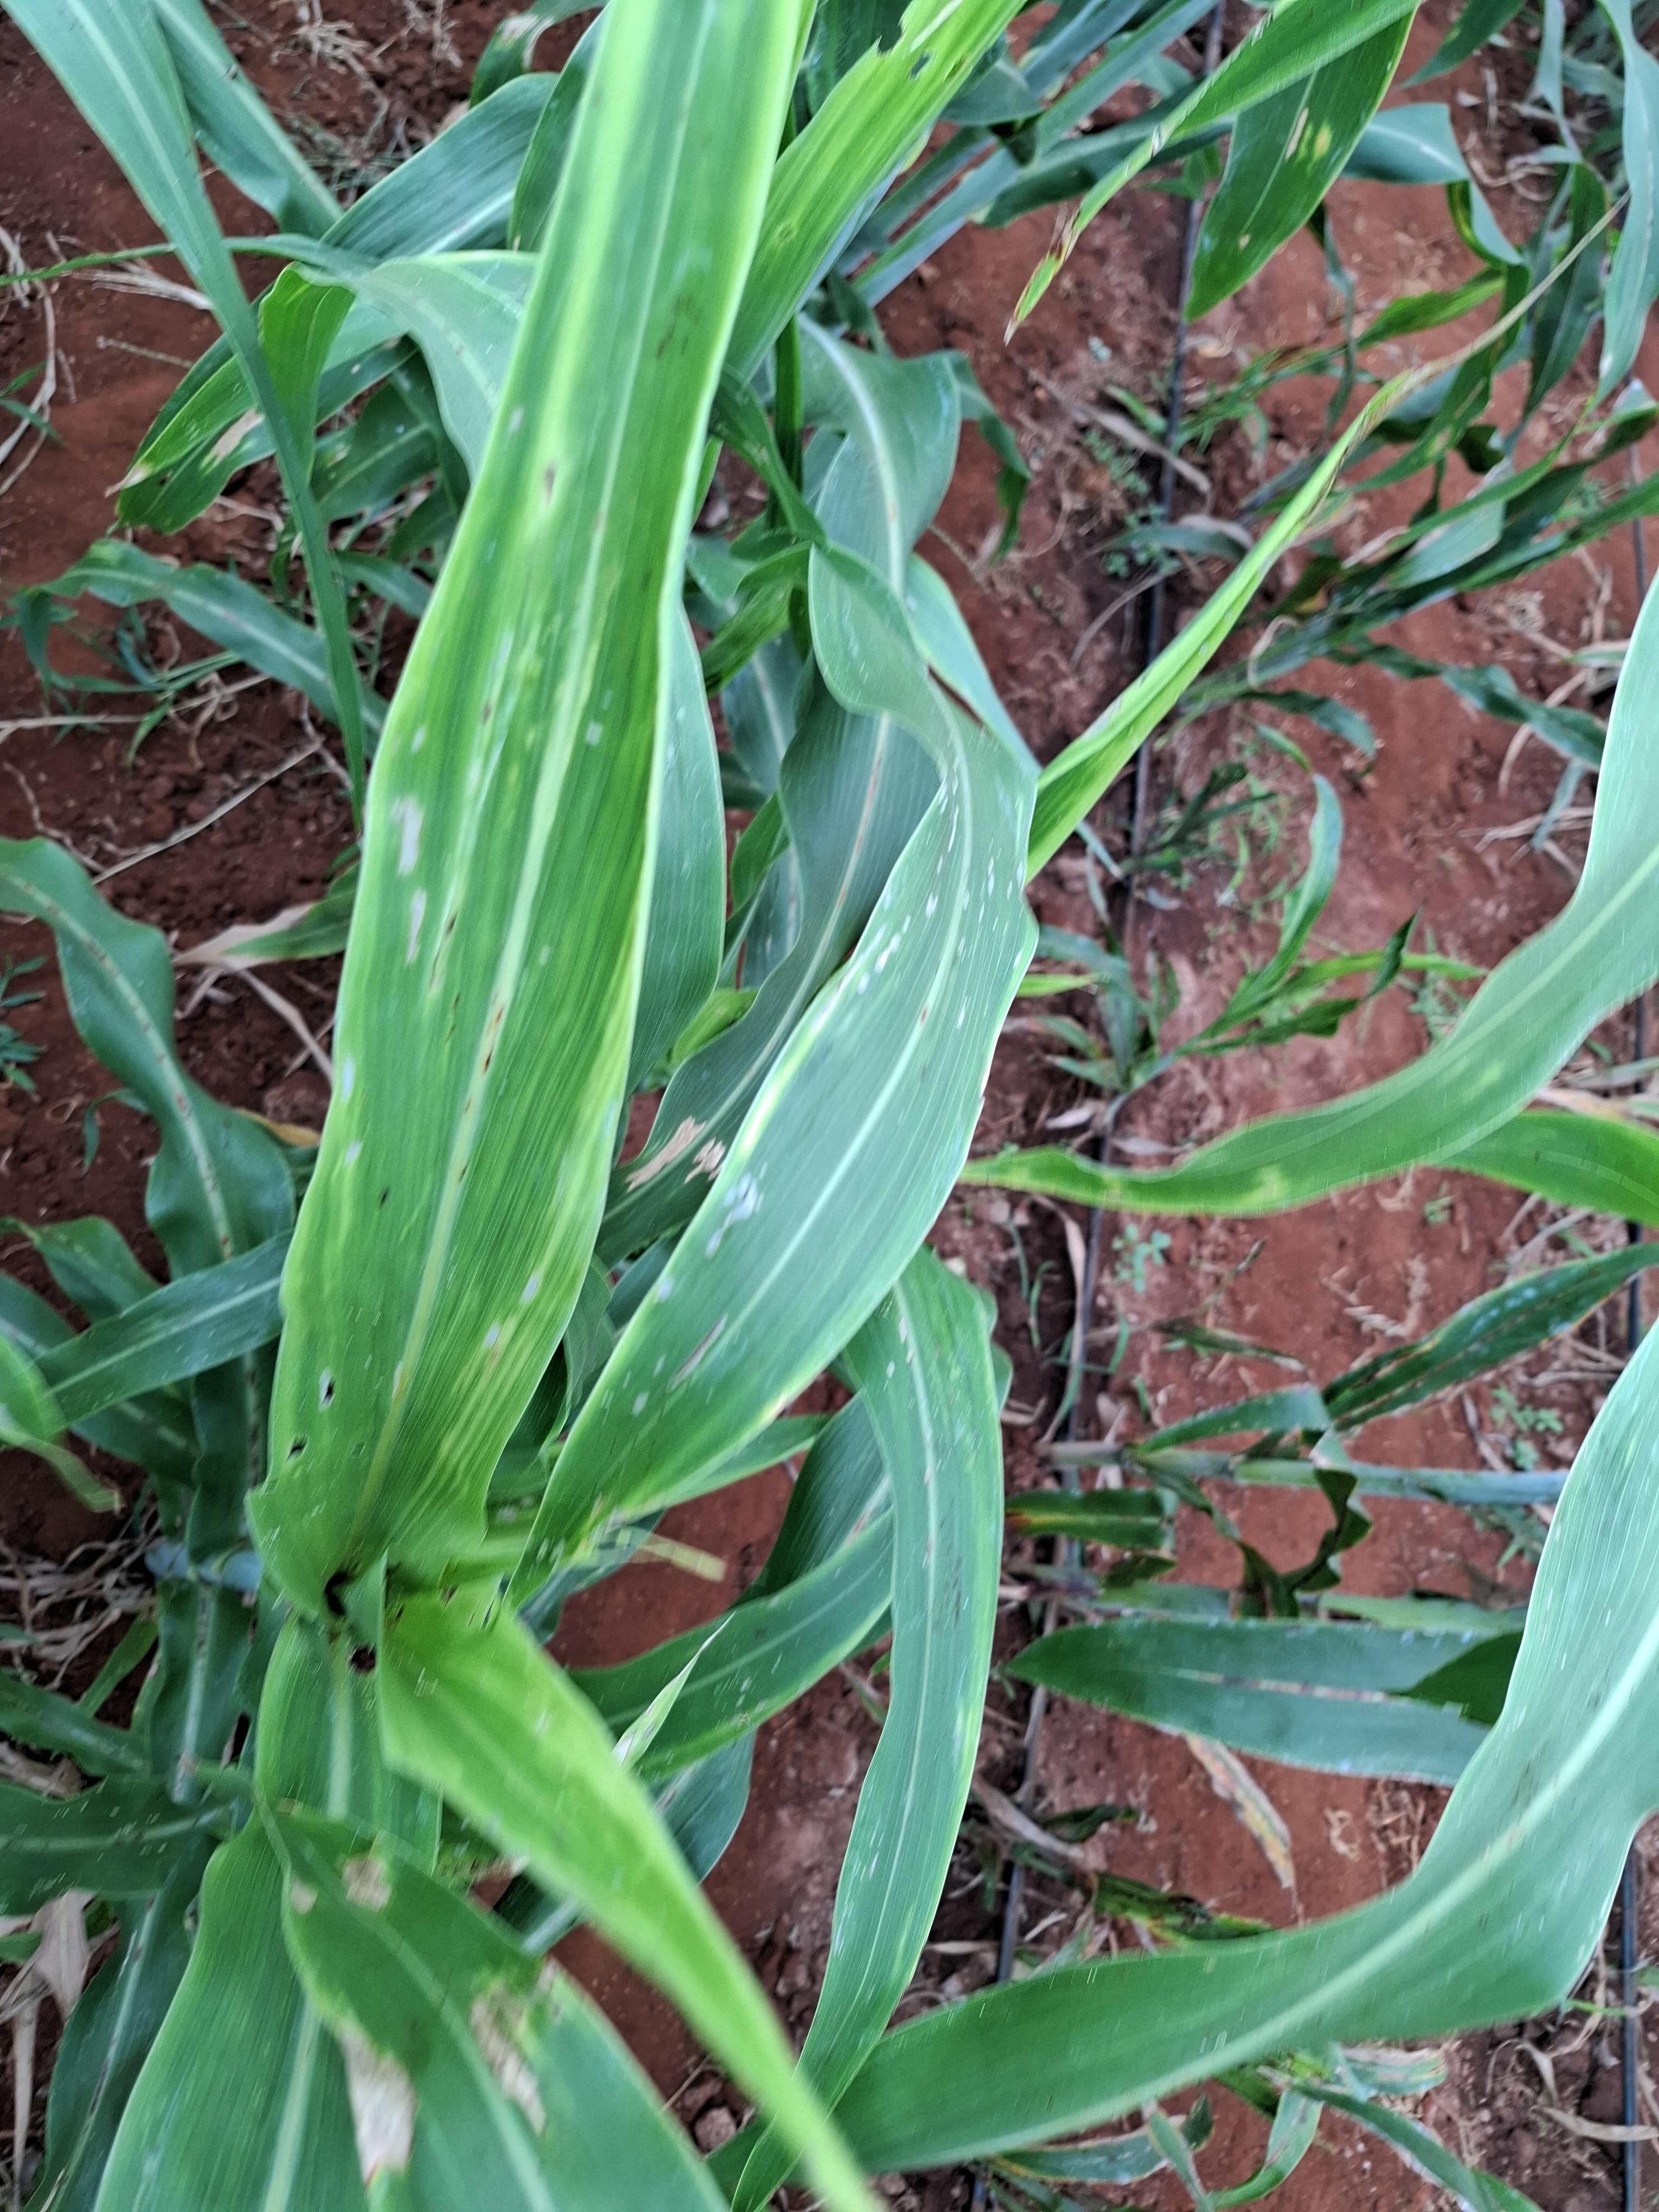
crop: sorghum
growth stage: heading tuber
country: Kenya
